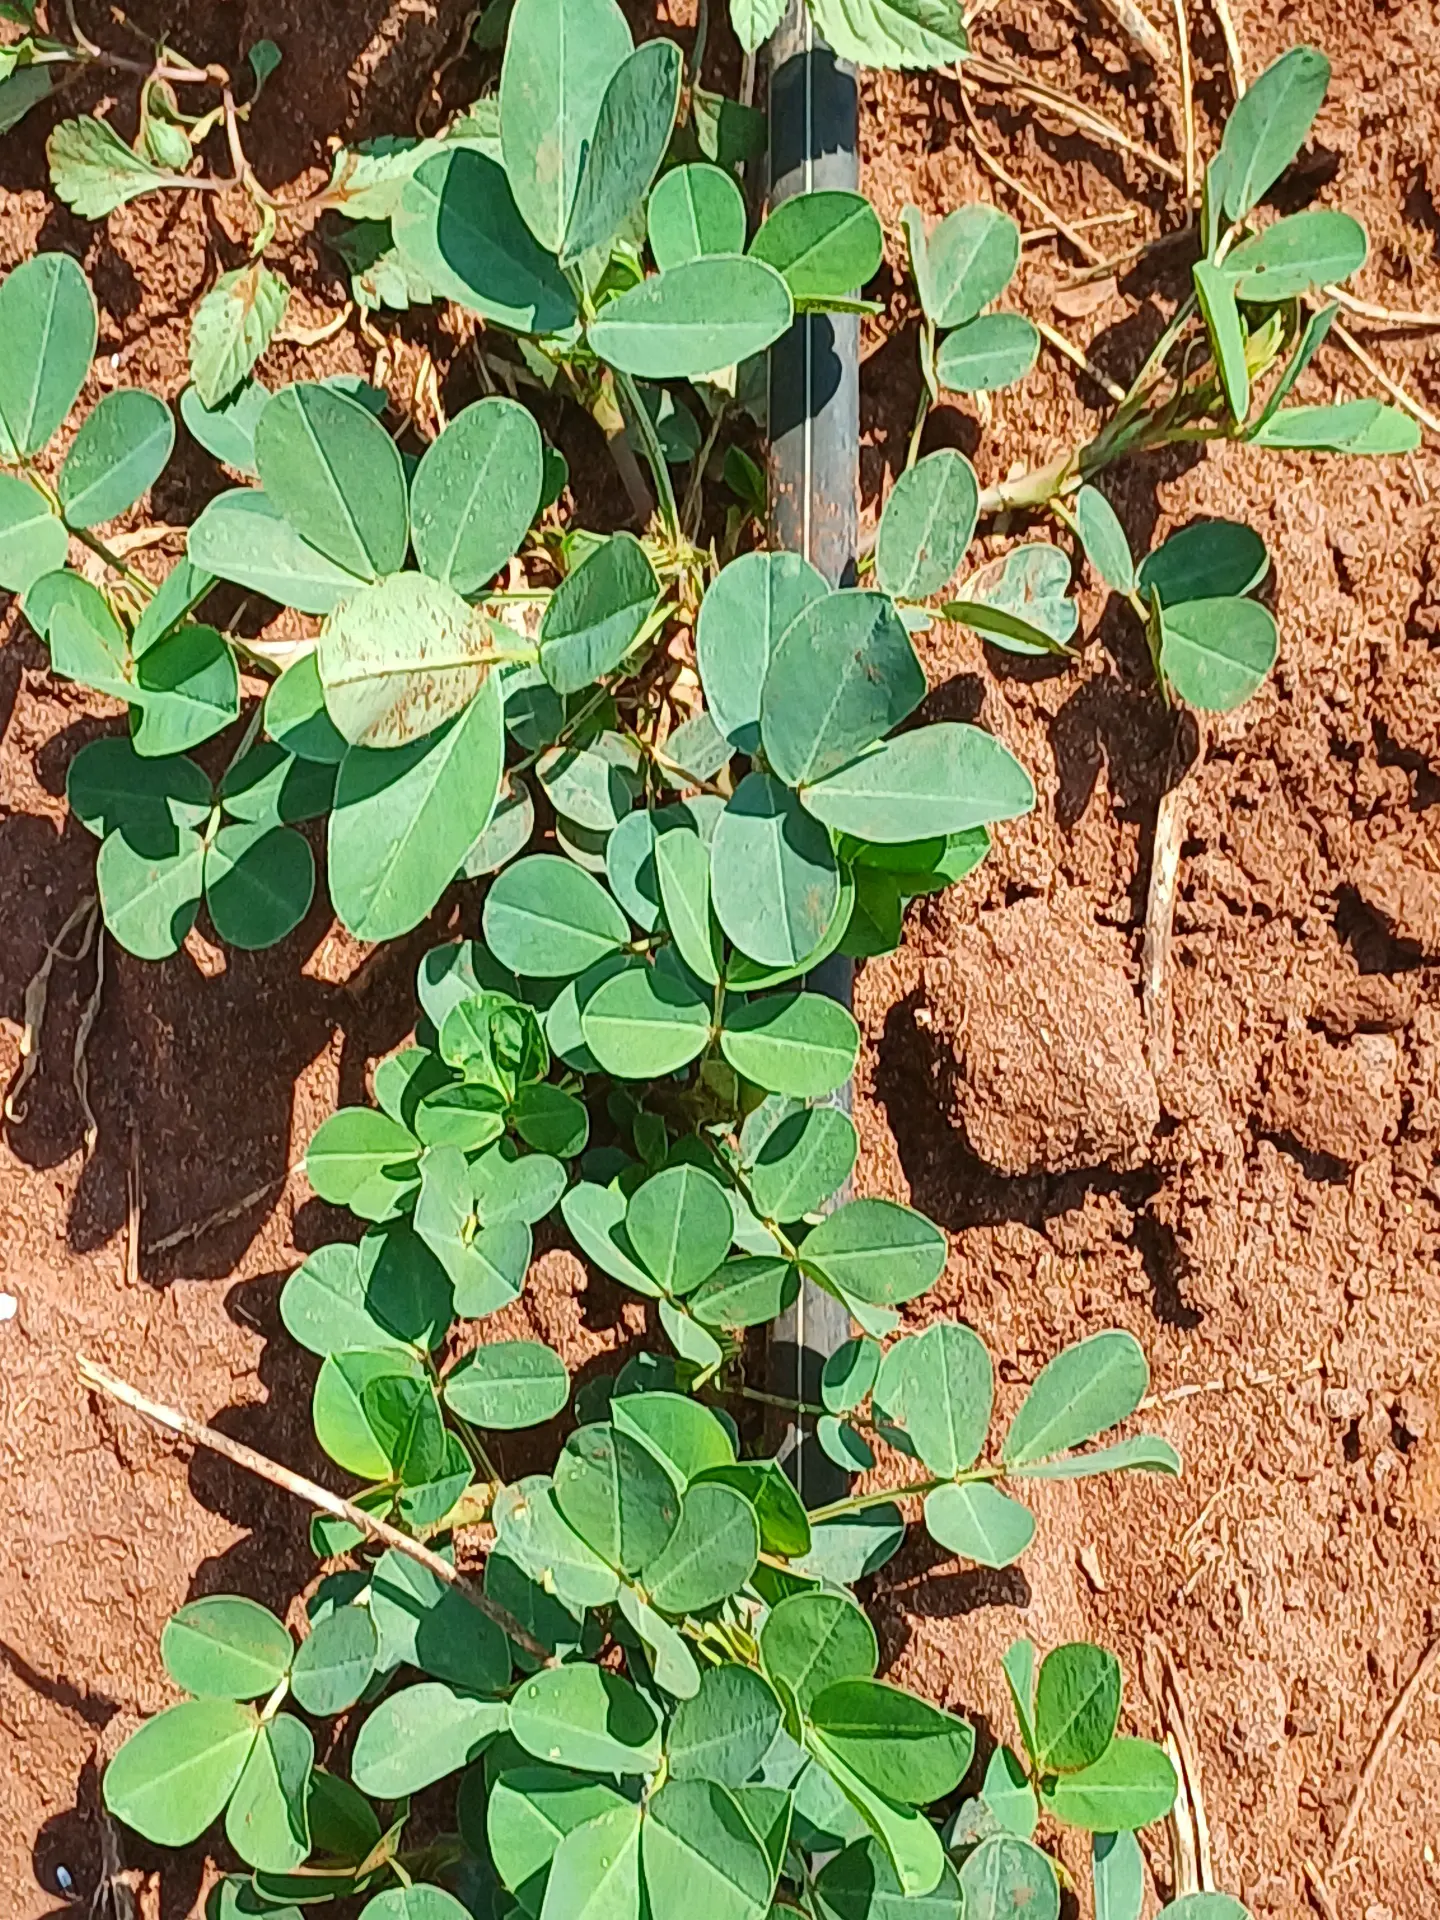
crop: groundnut
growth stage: vegetative
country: Kenya
